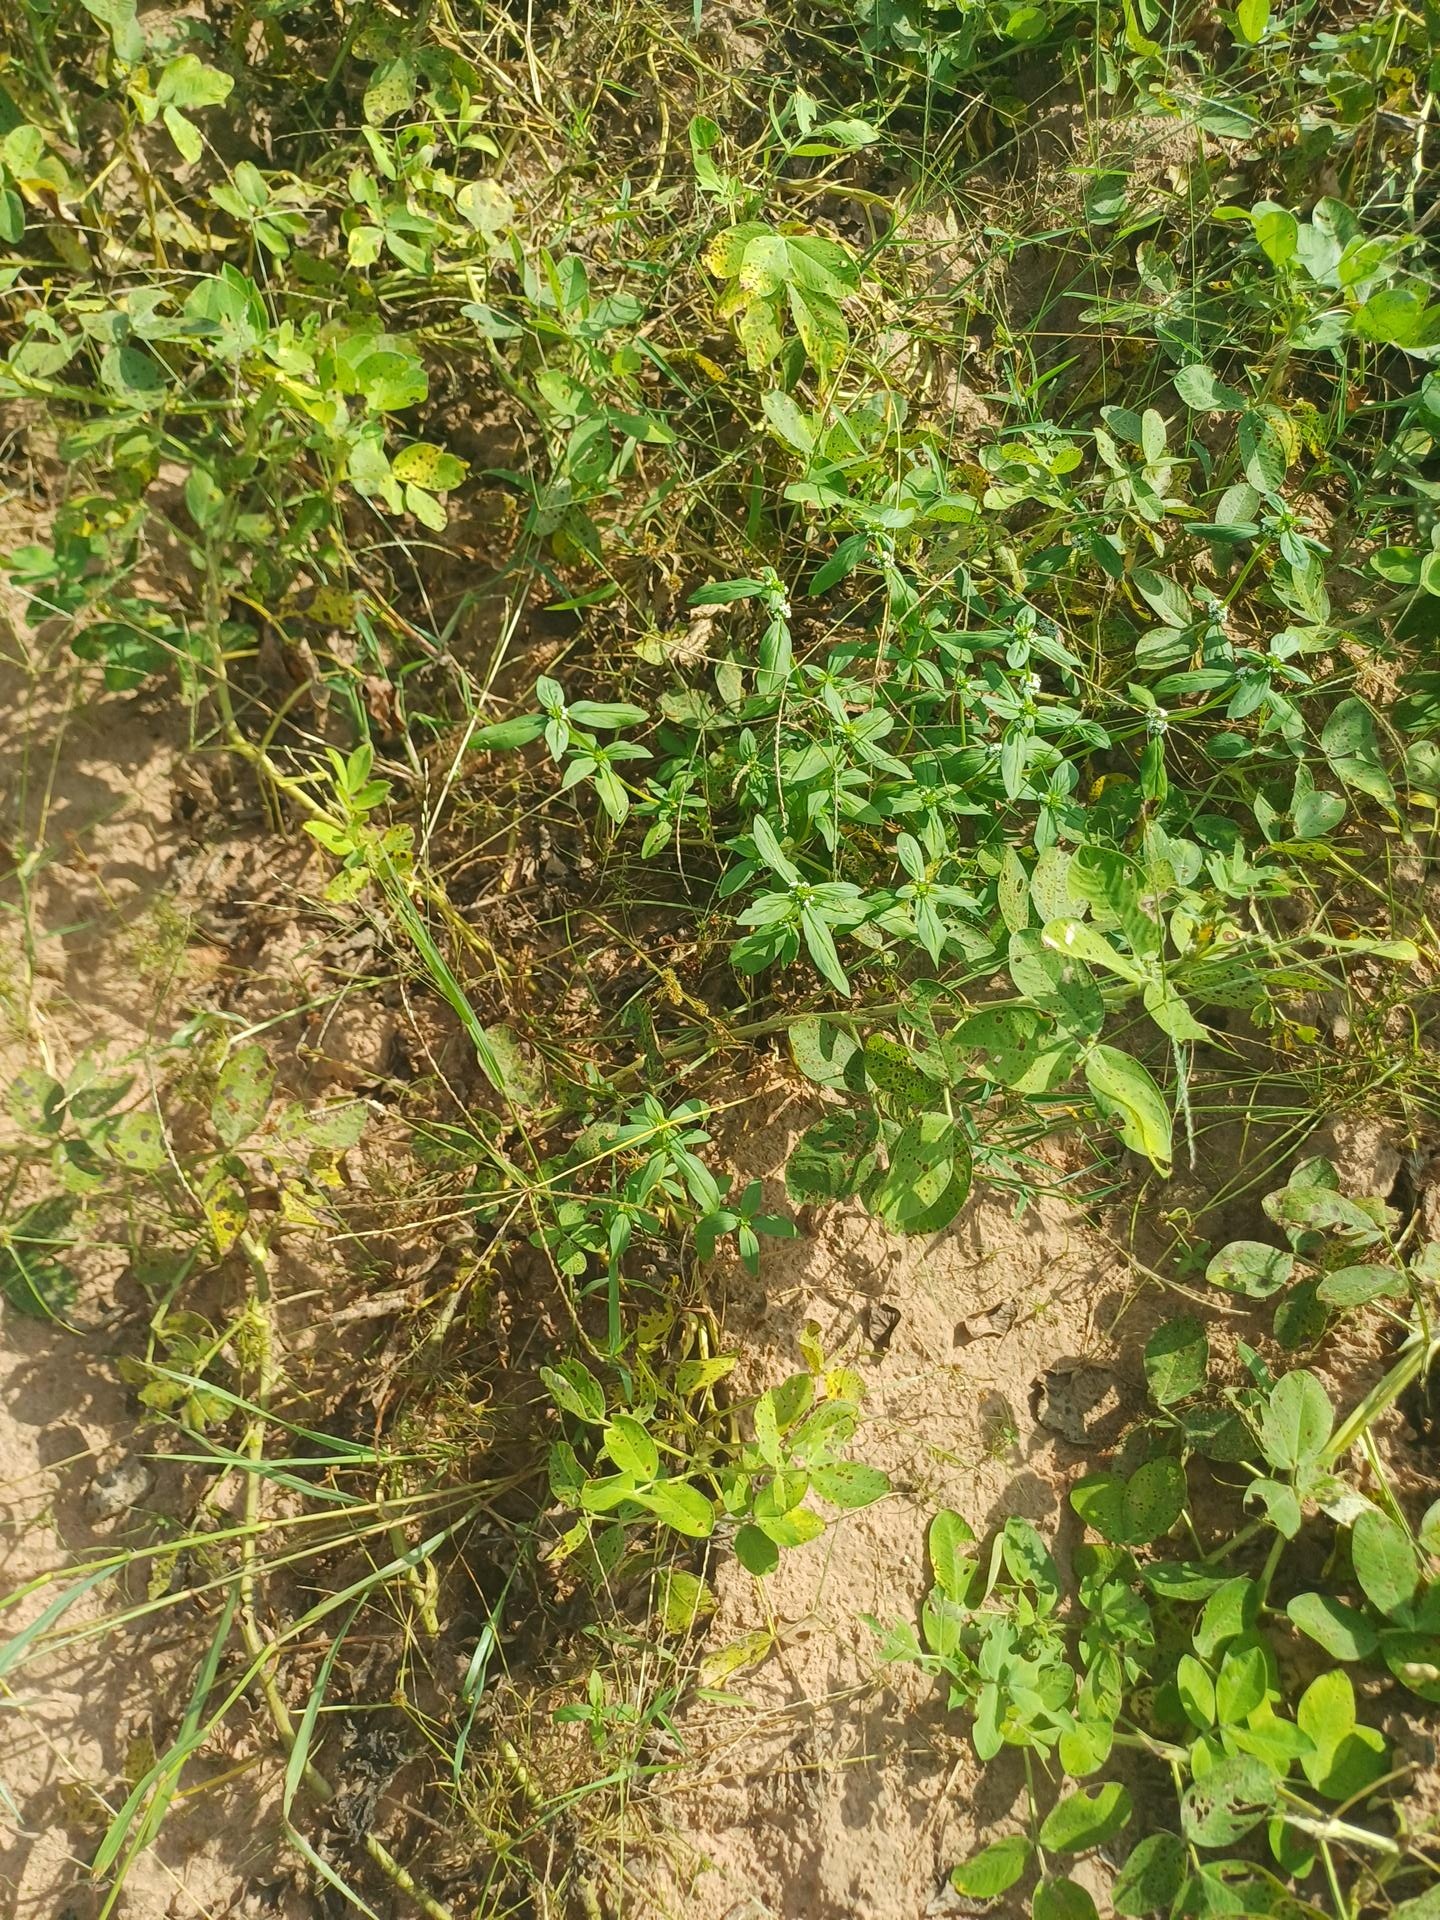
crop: groundnut
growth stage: flowering
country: Senegal
